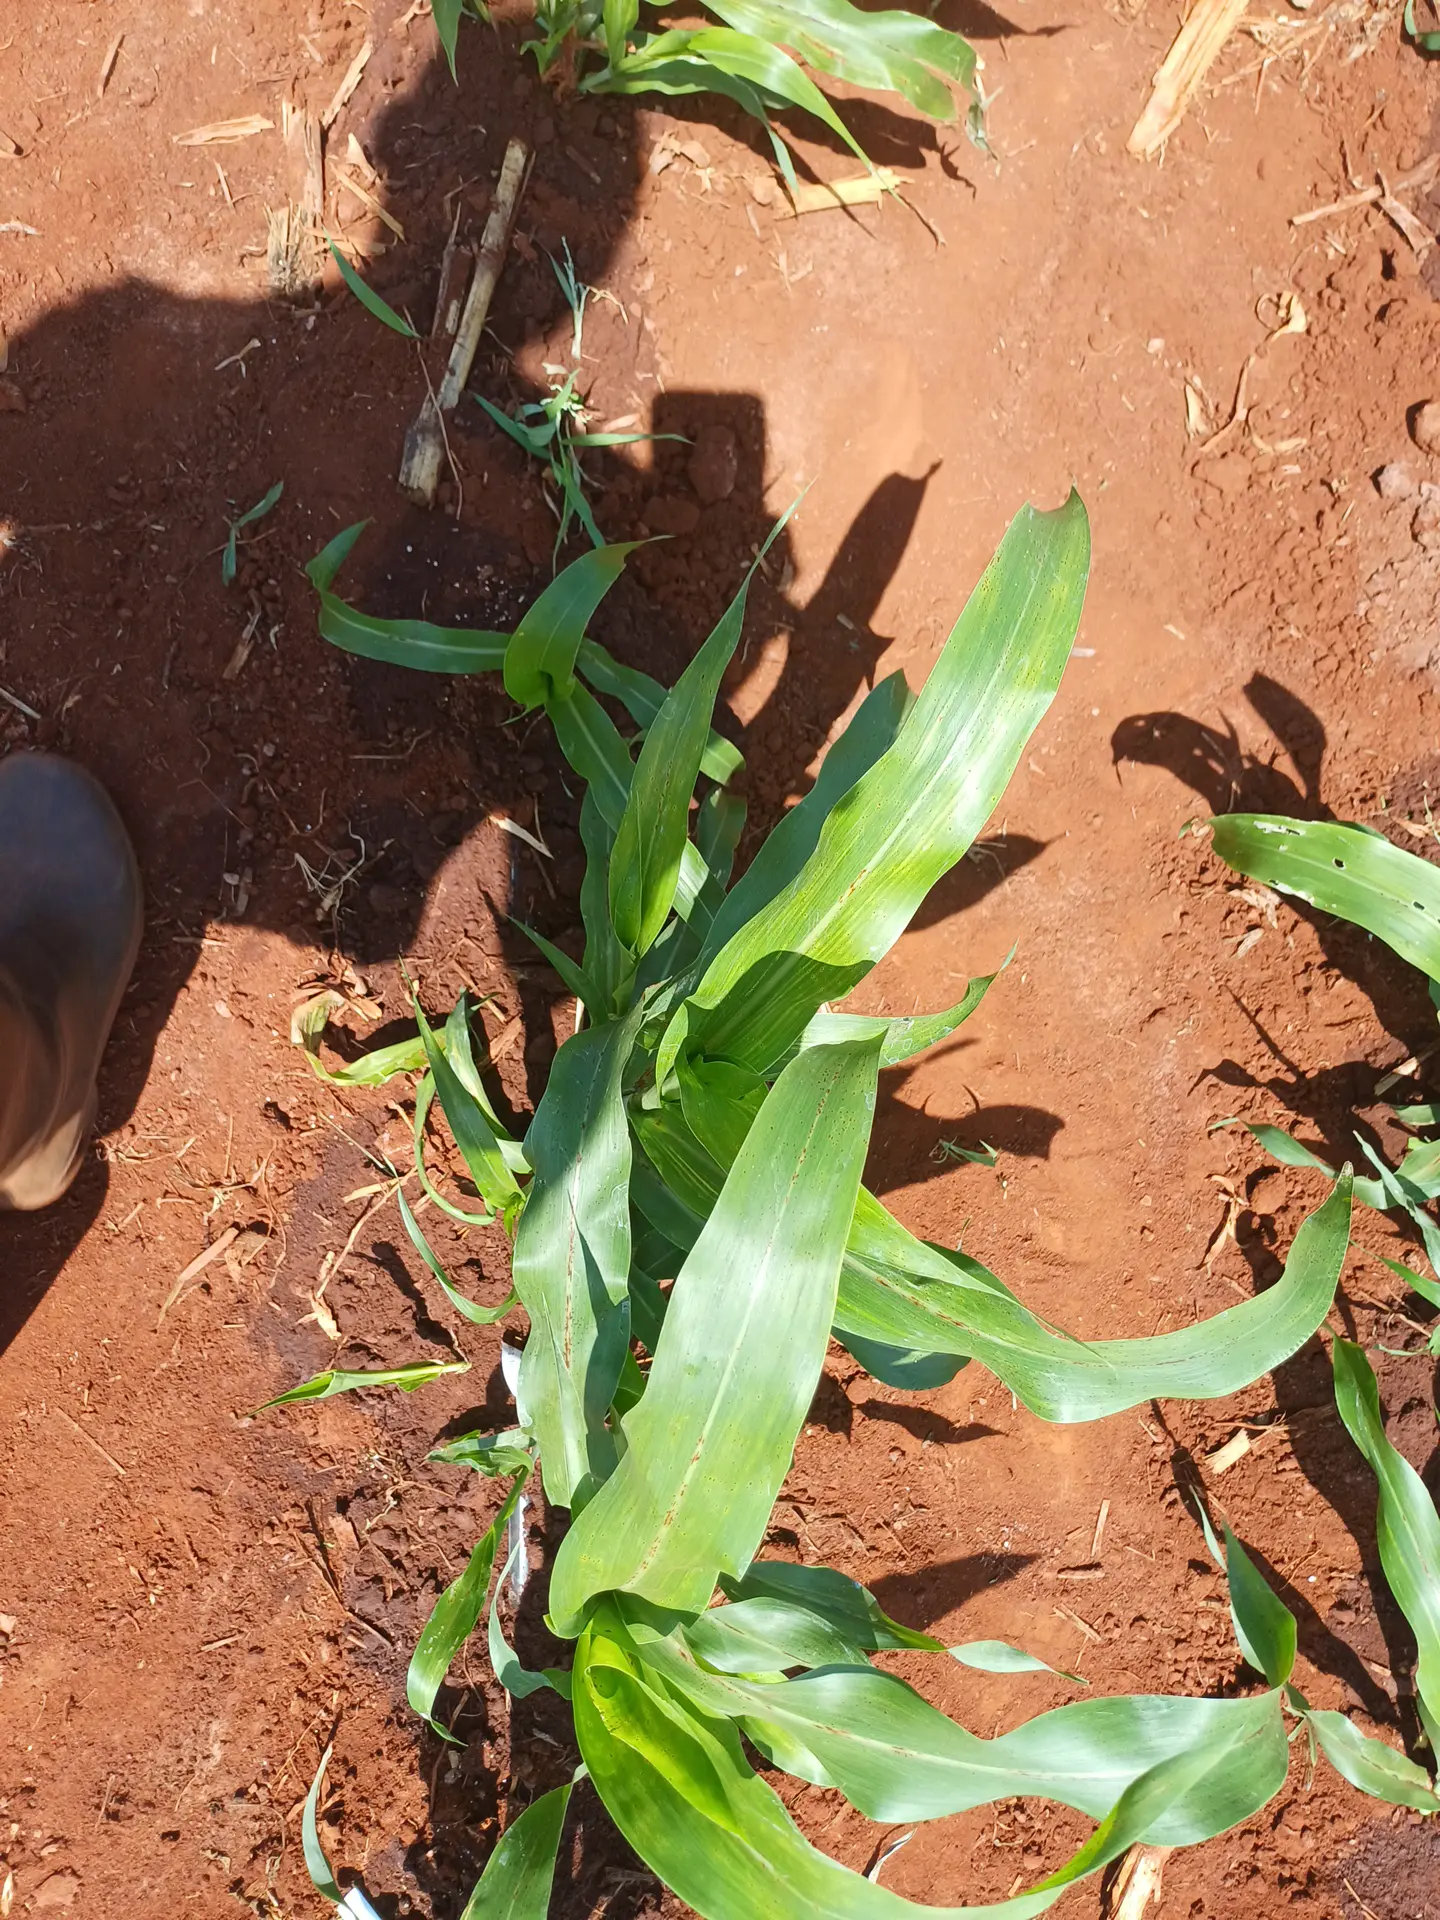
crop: sorghum
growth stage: vegetative
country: Kenya
